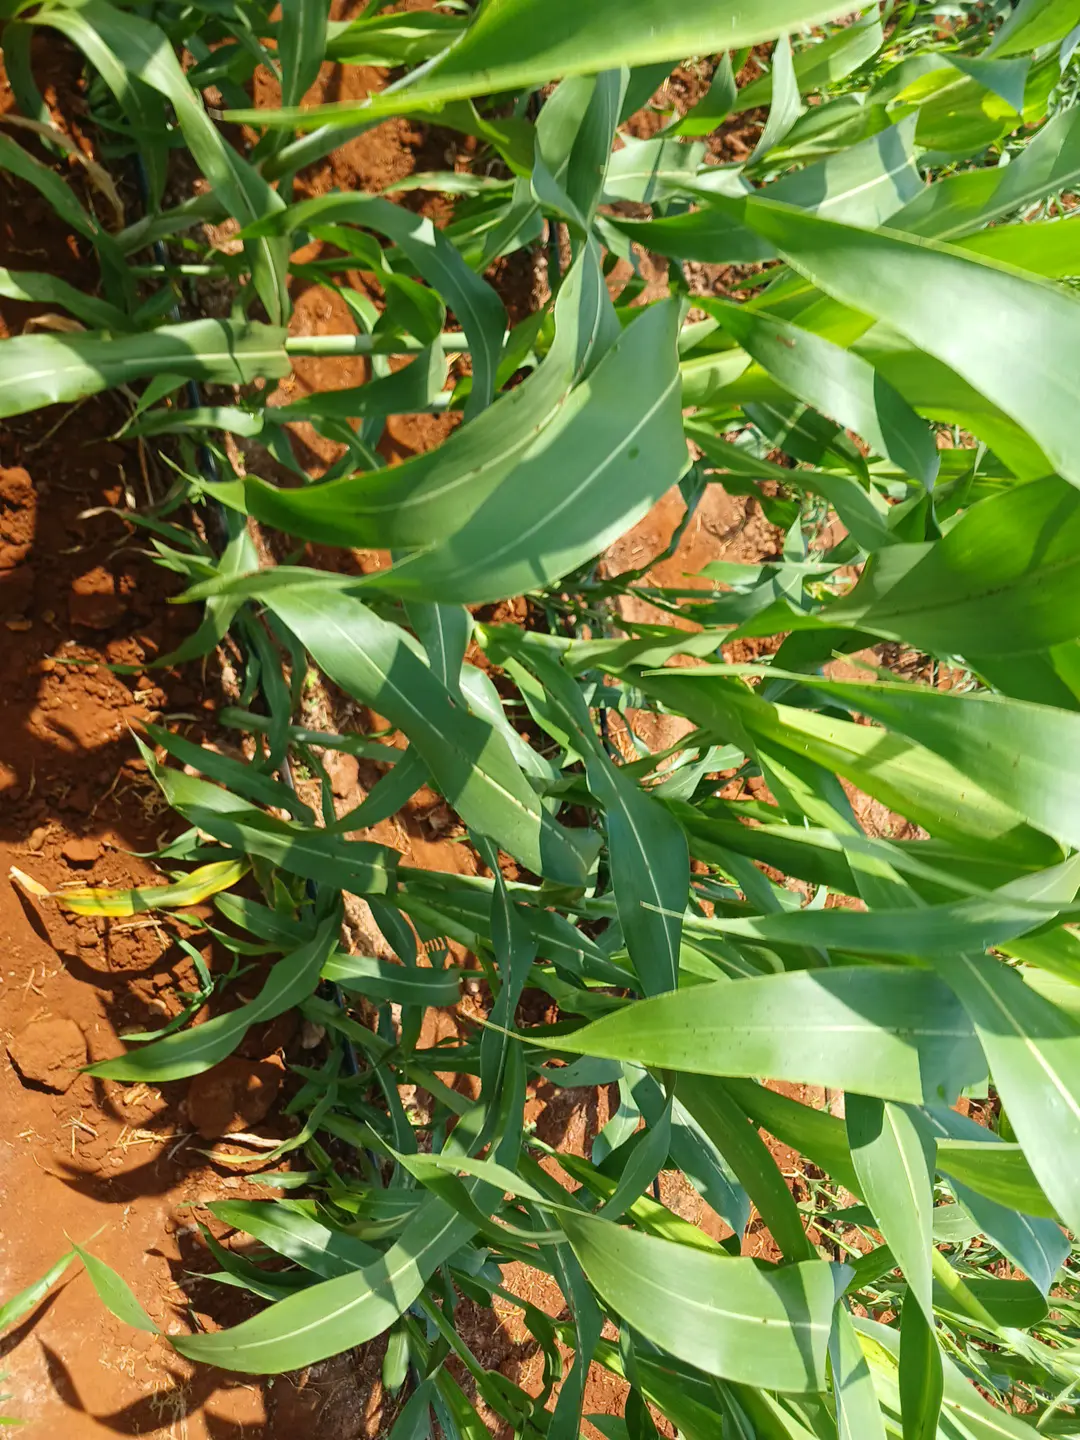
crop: sorghum
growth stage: elongation stem
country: Kenya
